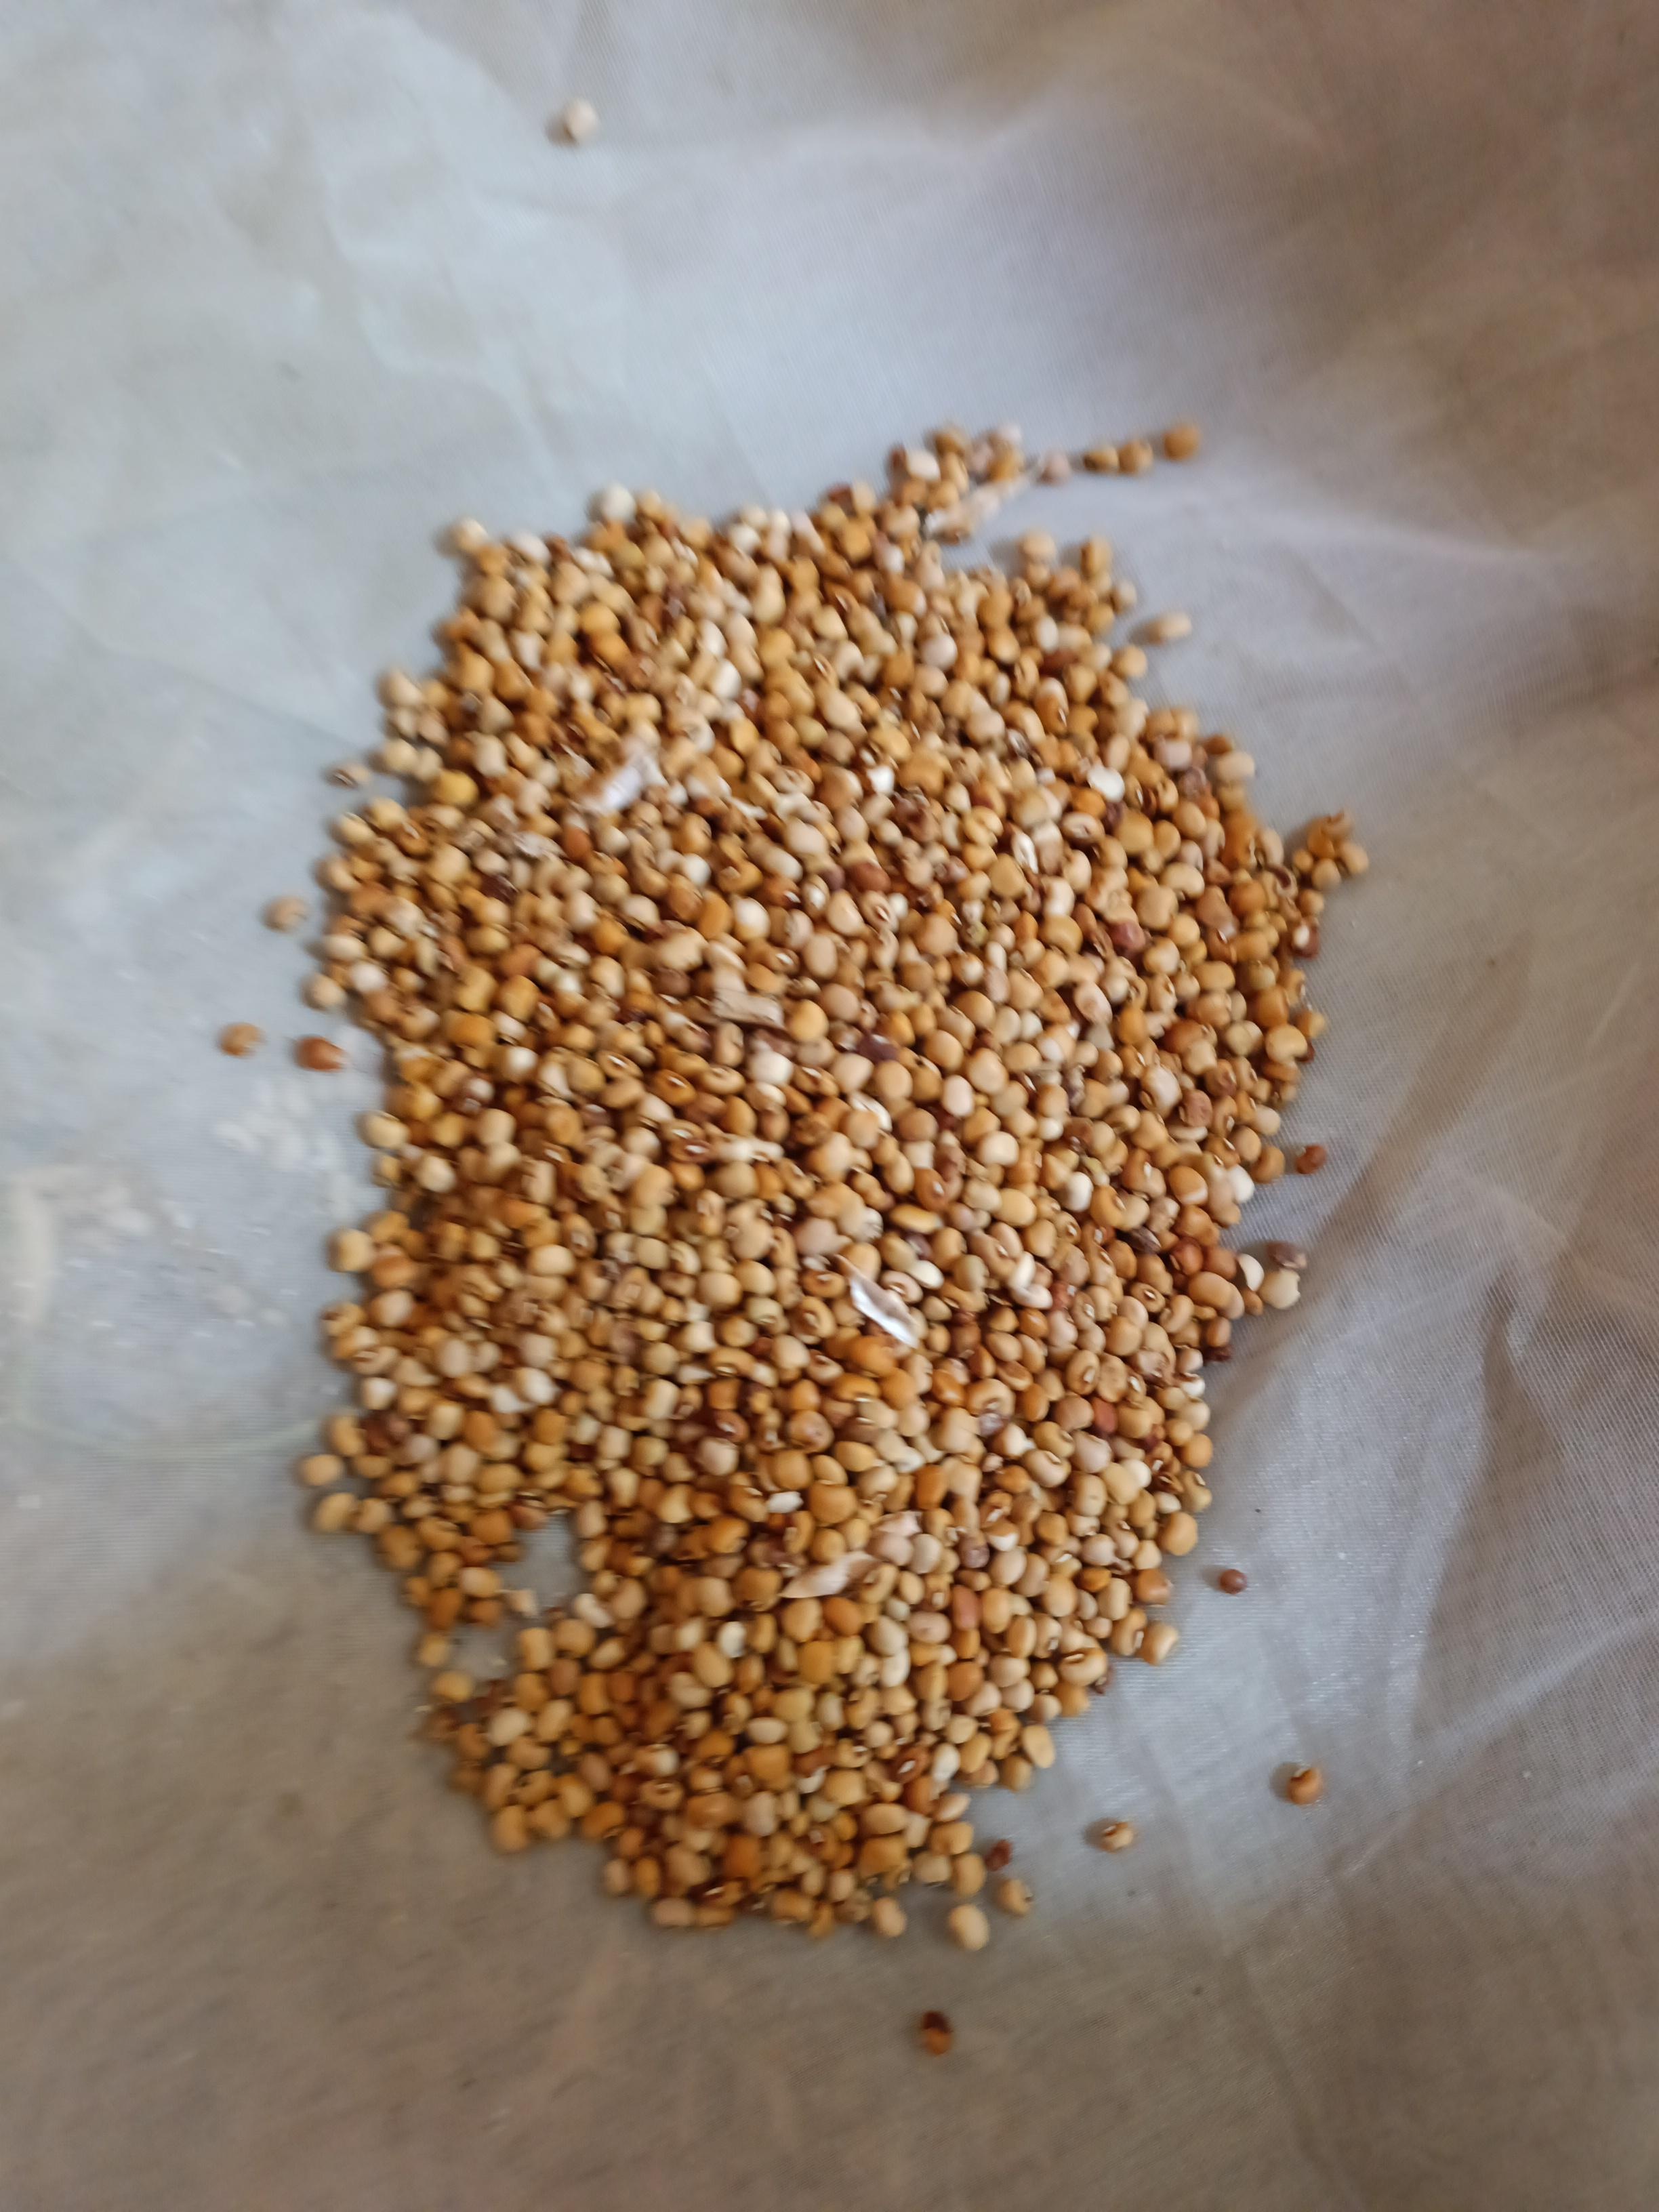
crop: cowpea
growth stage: harvest
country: Nigeria
